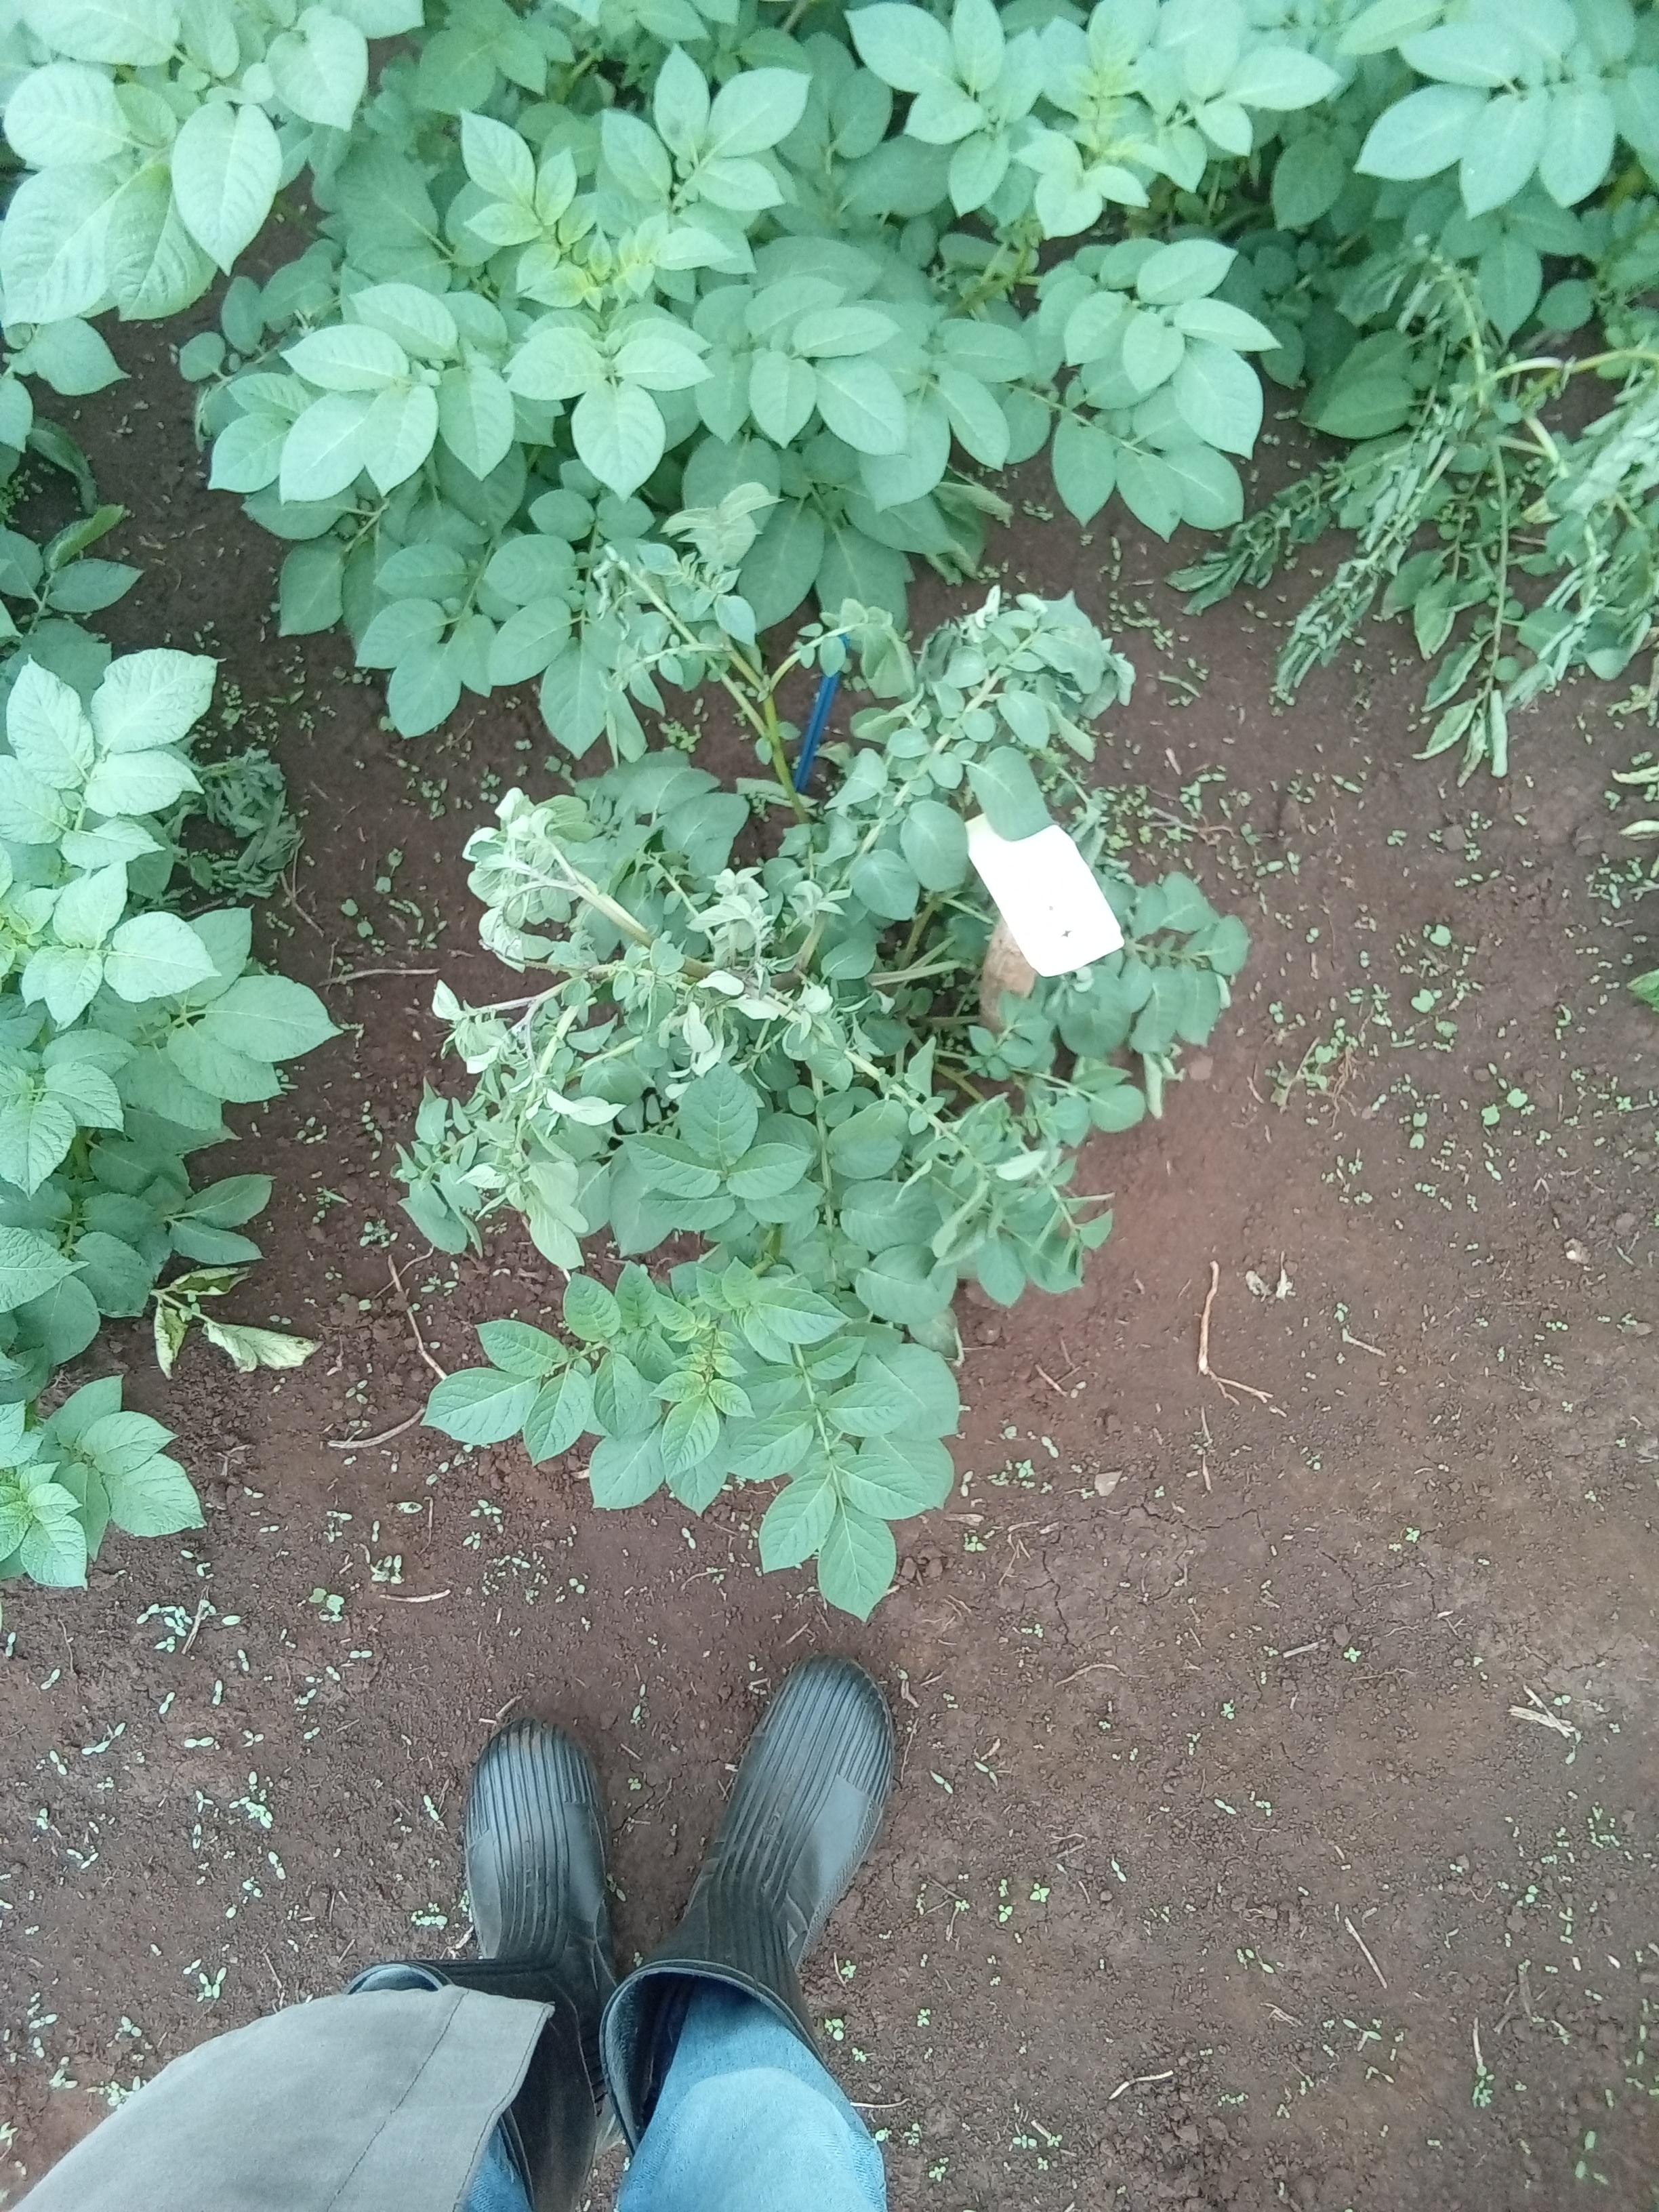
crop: potato
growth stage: flowering
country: Kenya
